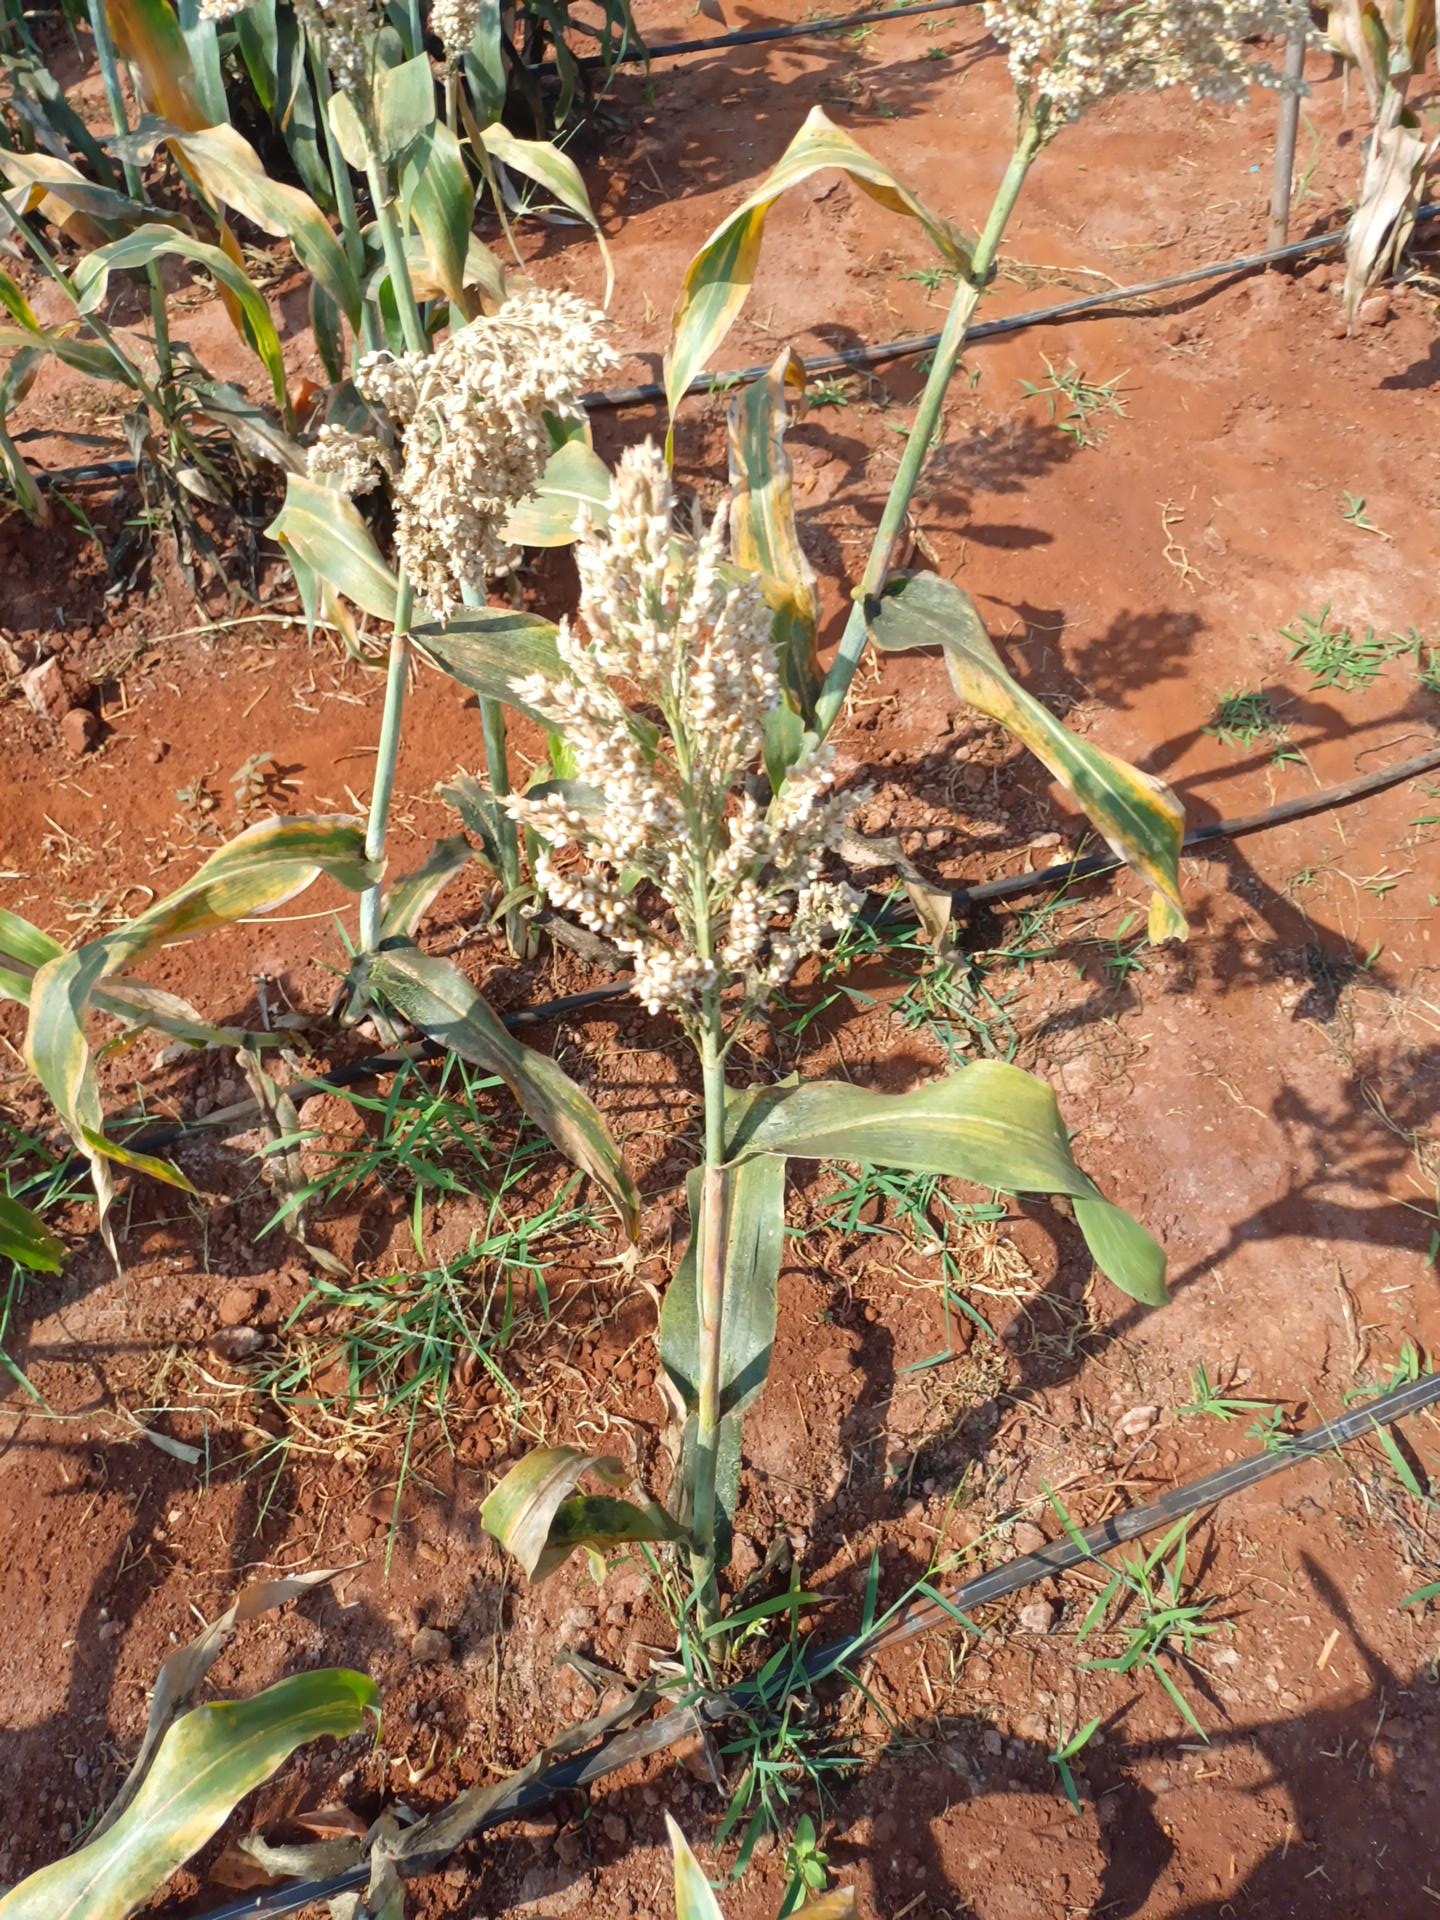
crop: sorghum
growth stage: maturity
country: Kenya
